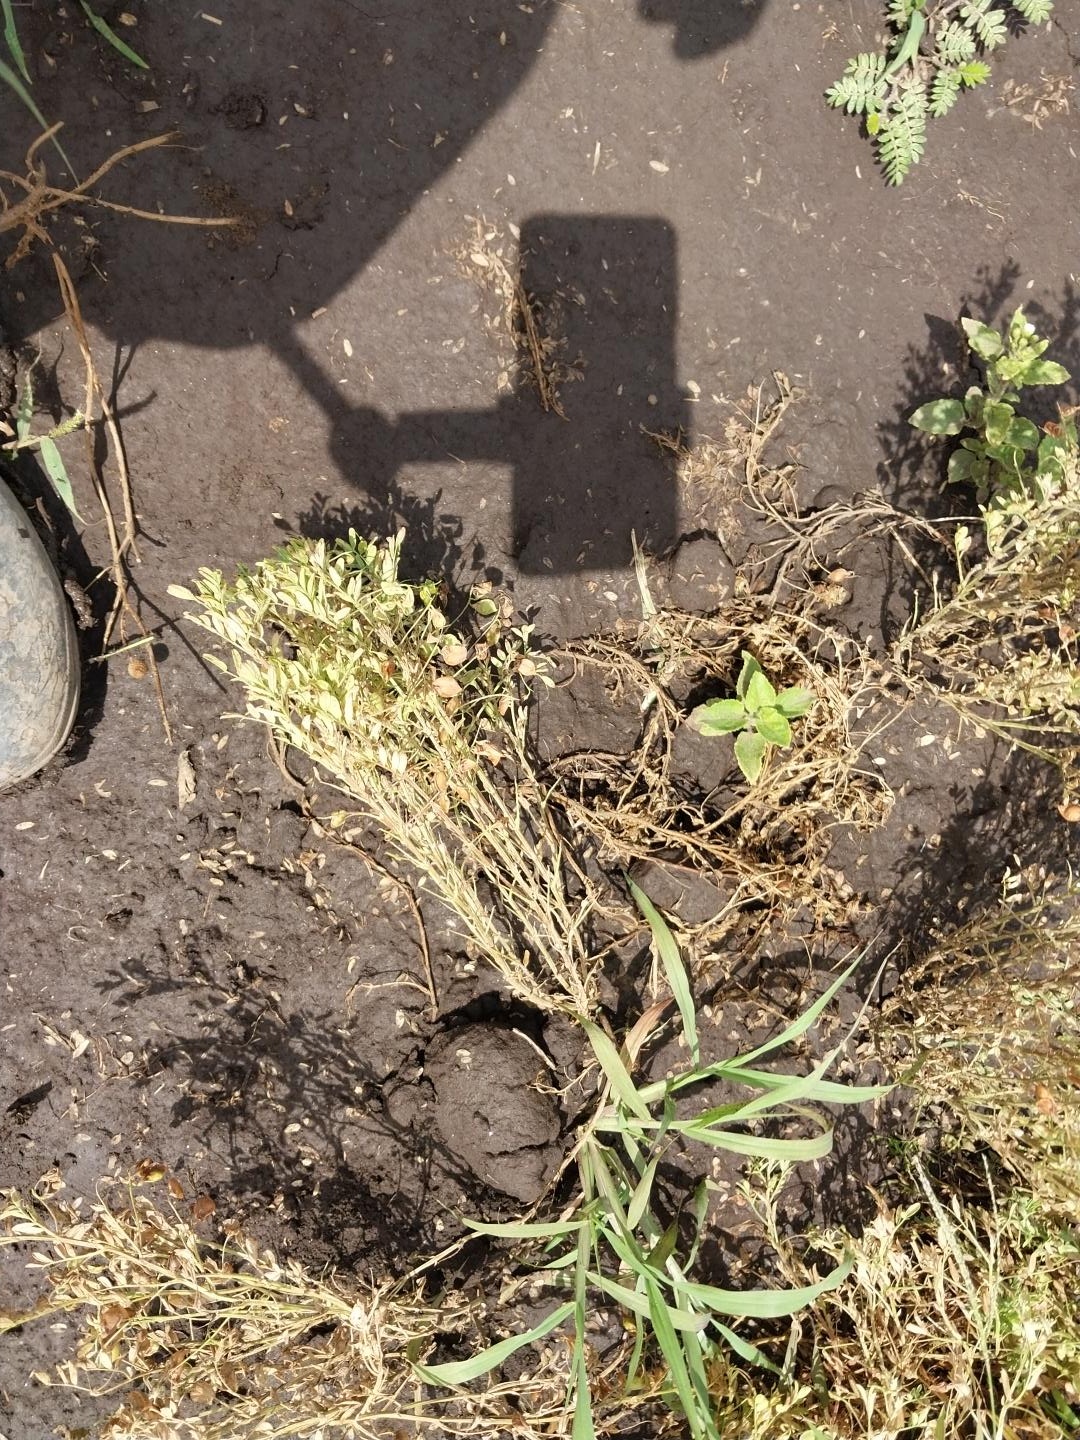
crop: lentil
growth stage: development pod
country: Tanzania
